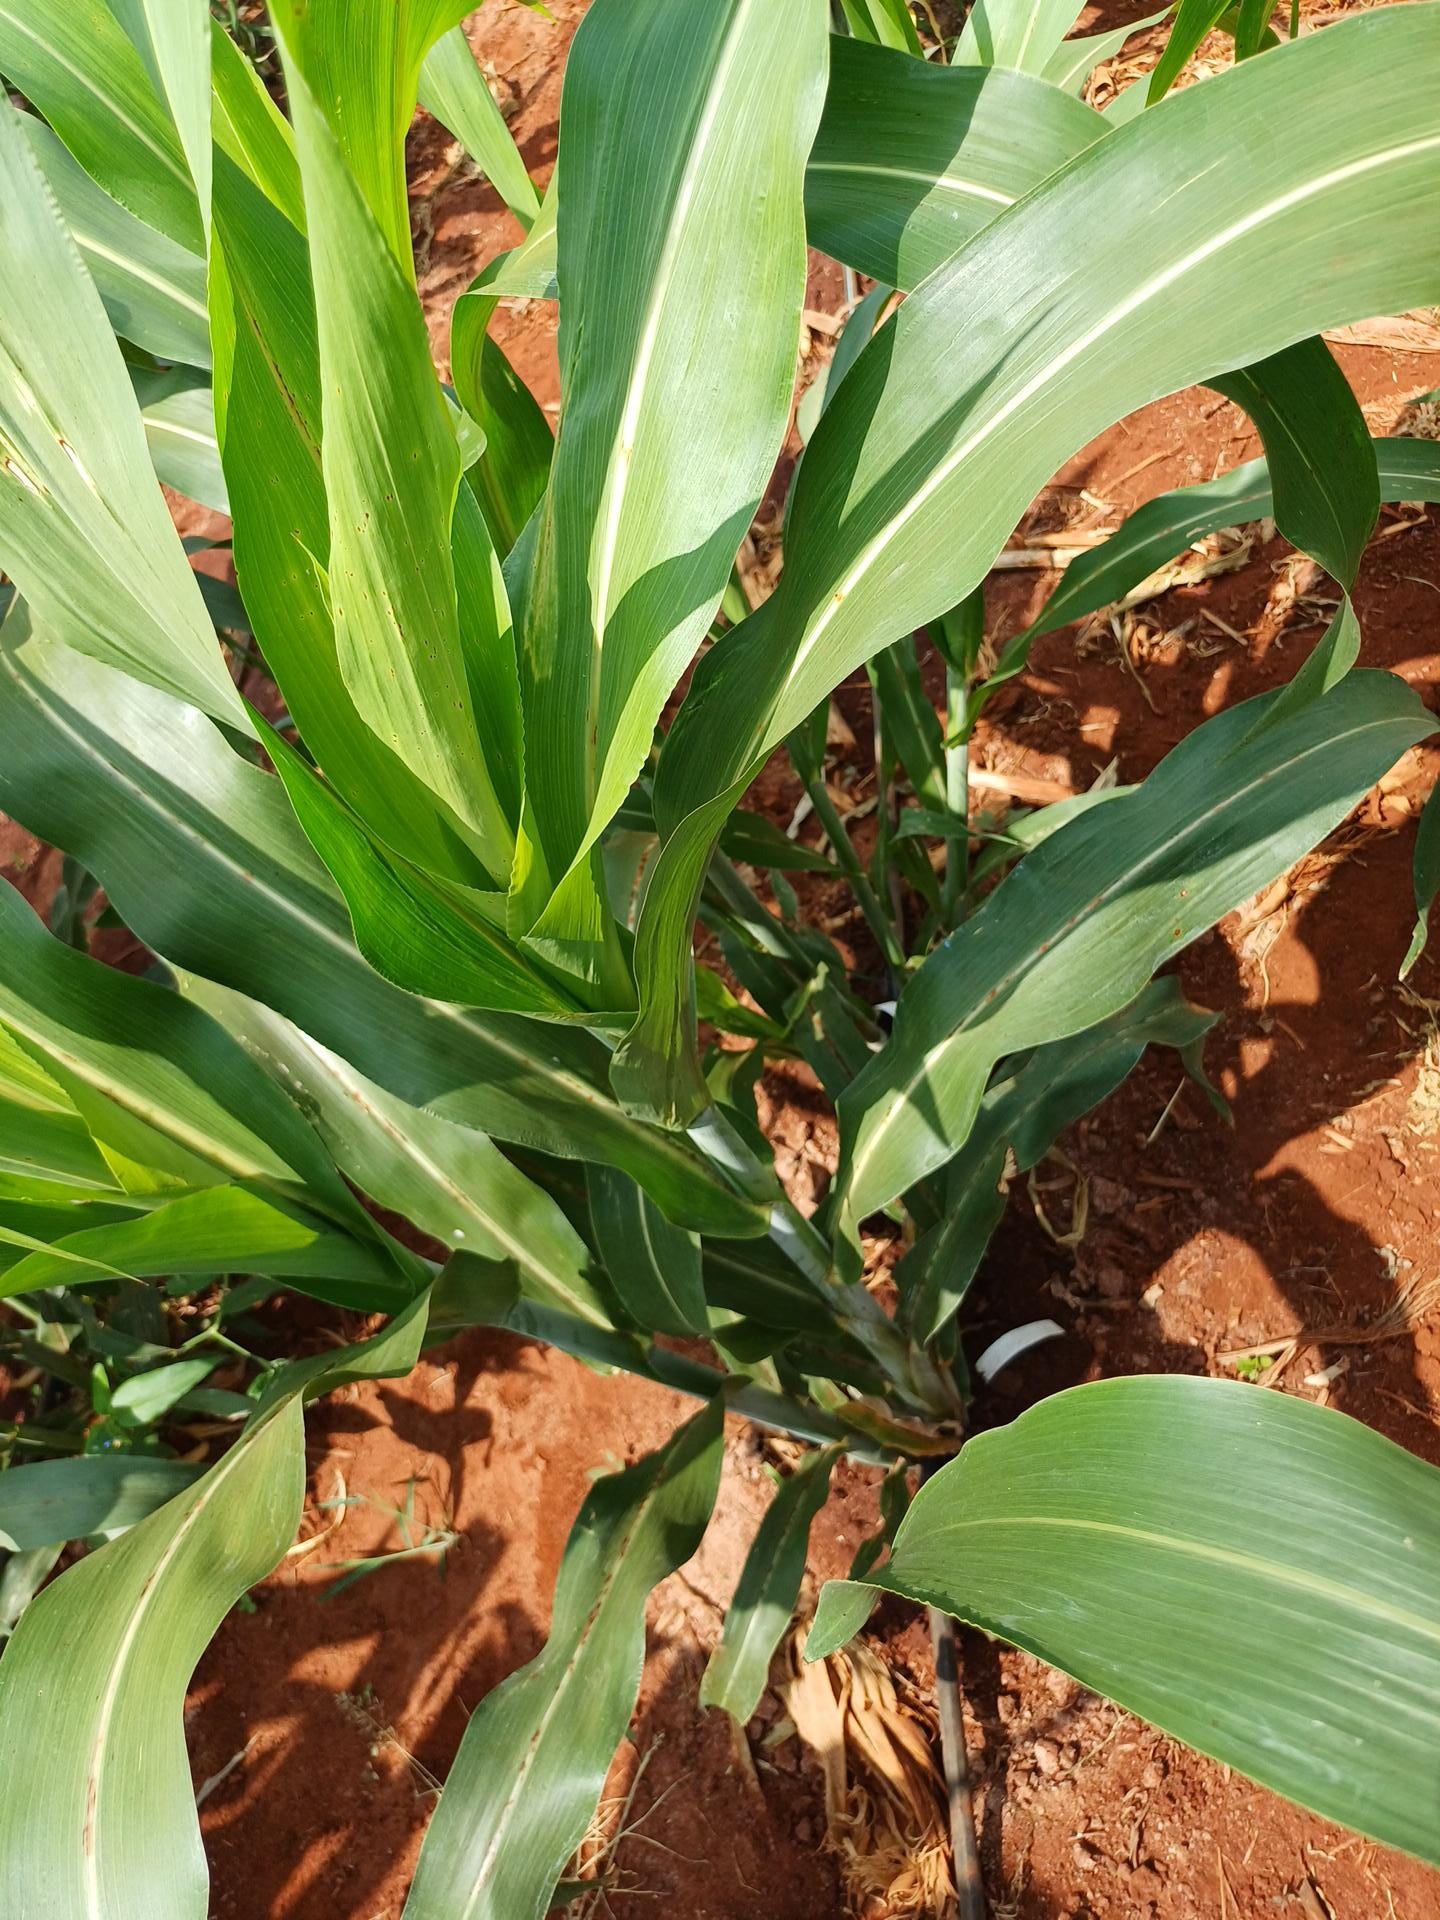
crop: sorghum
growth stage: vegetative
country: Kenya
